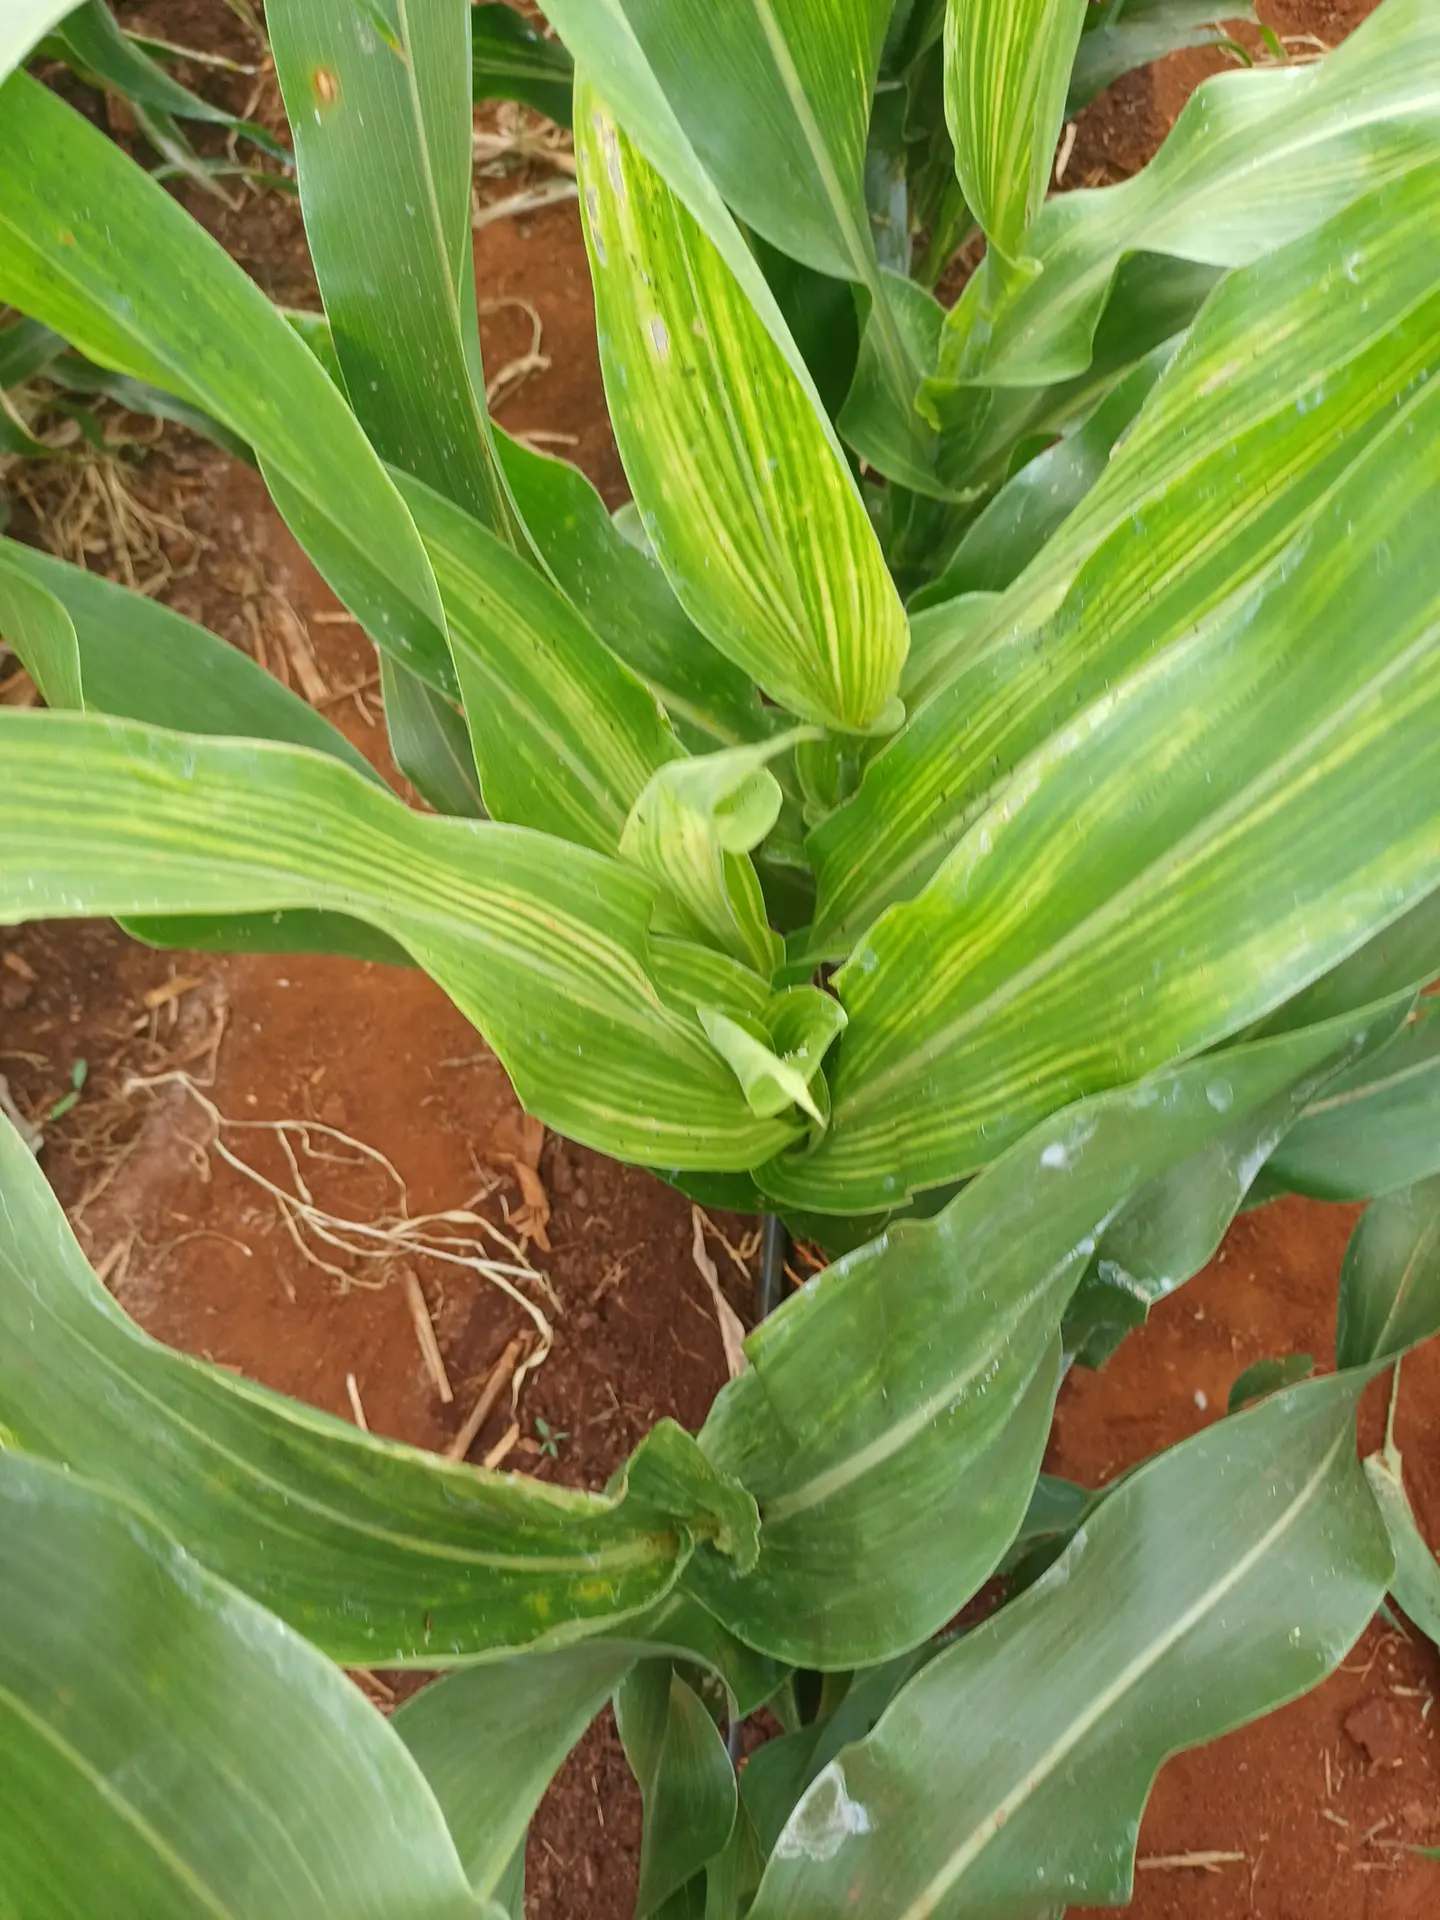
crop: sorghum
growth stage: vegetative
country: Kenya
